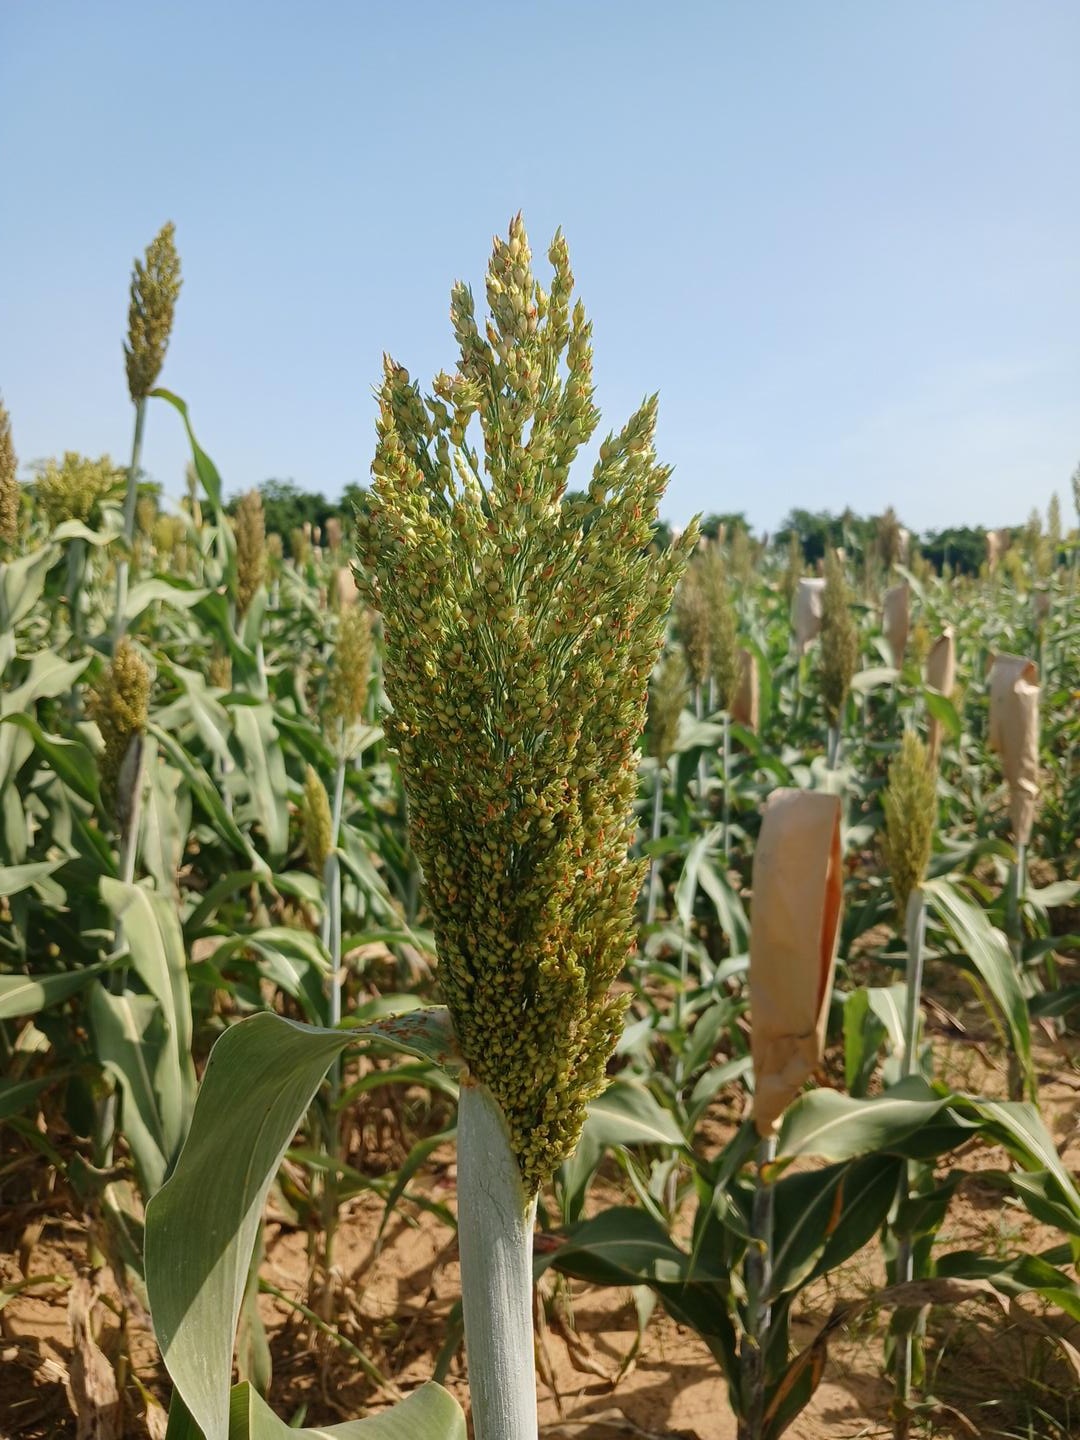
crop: sorghum
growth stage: filling grain
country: Senegal
